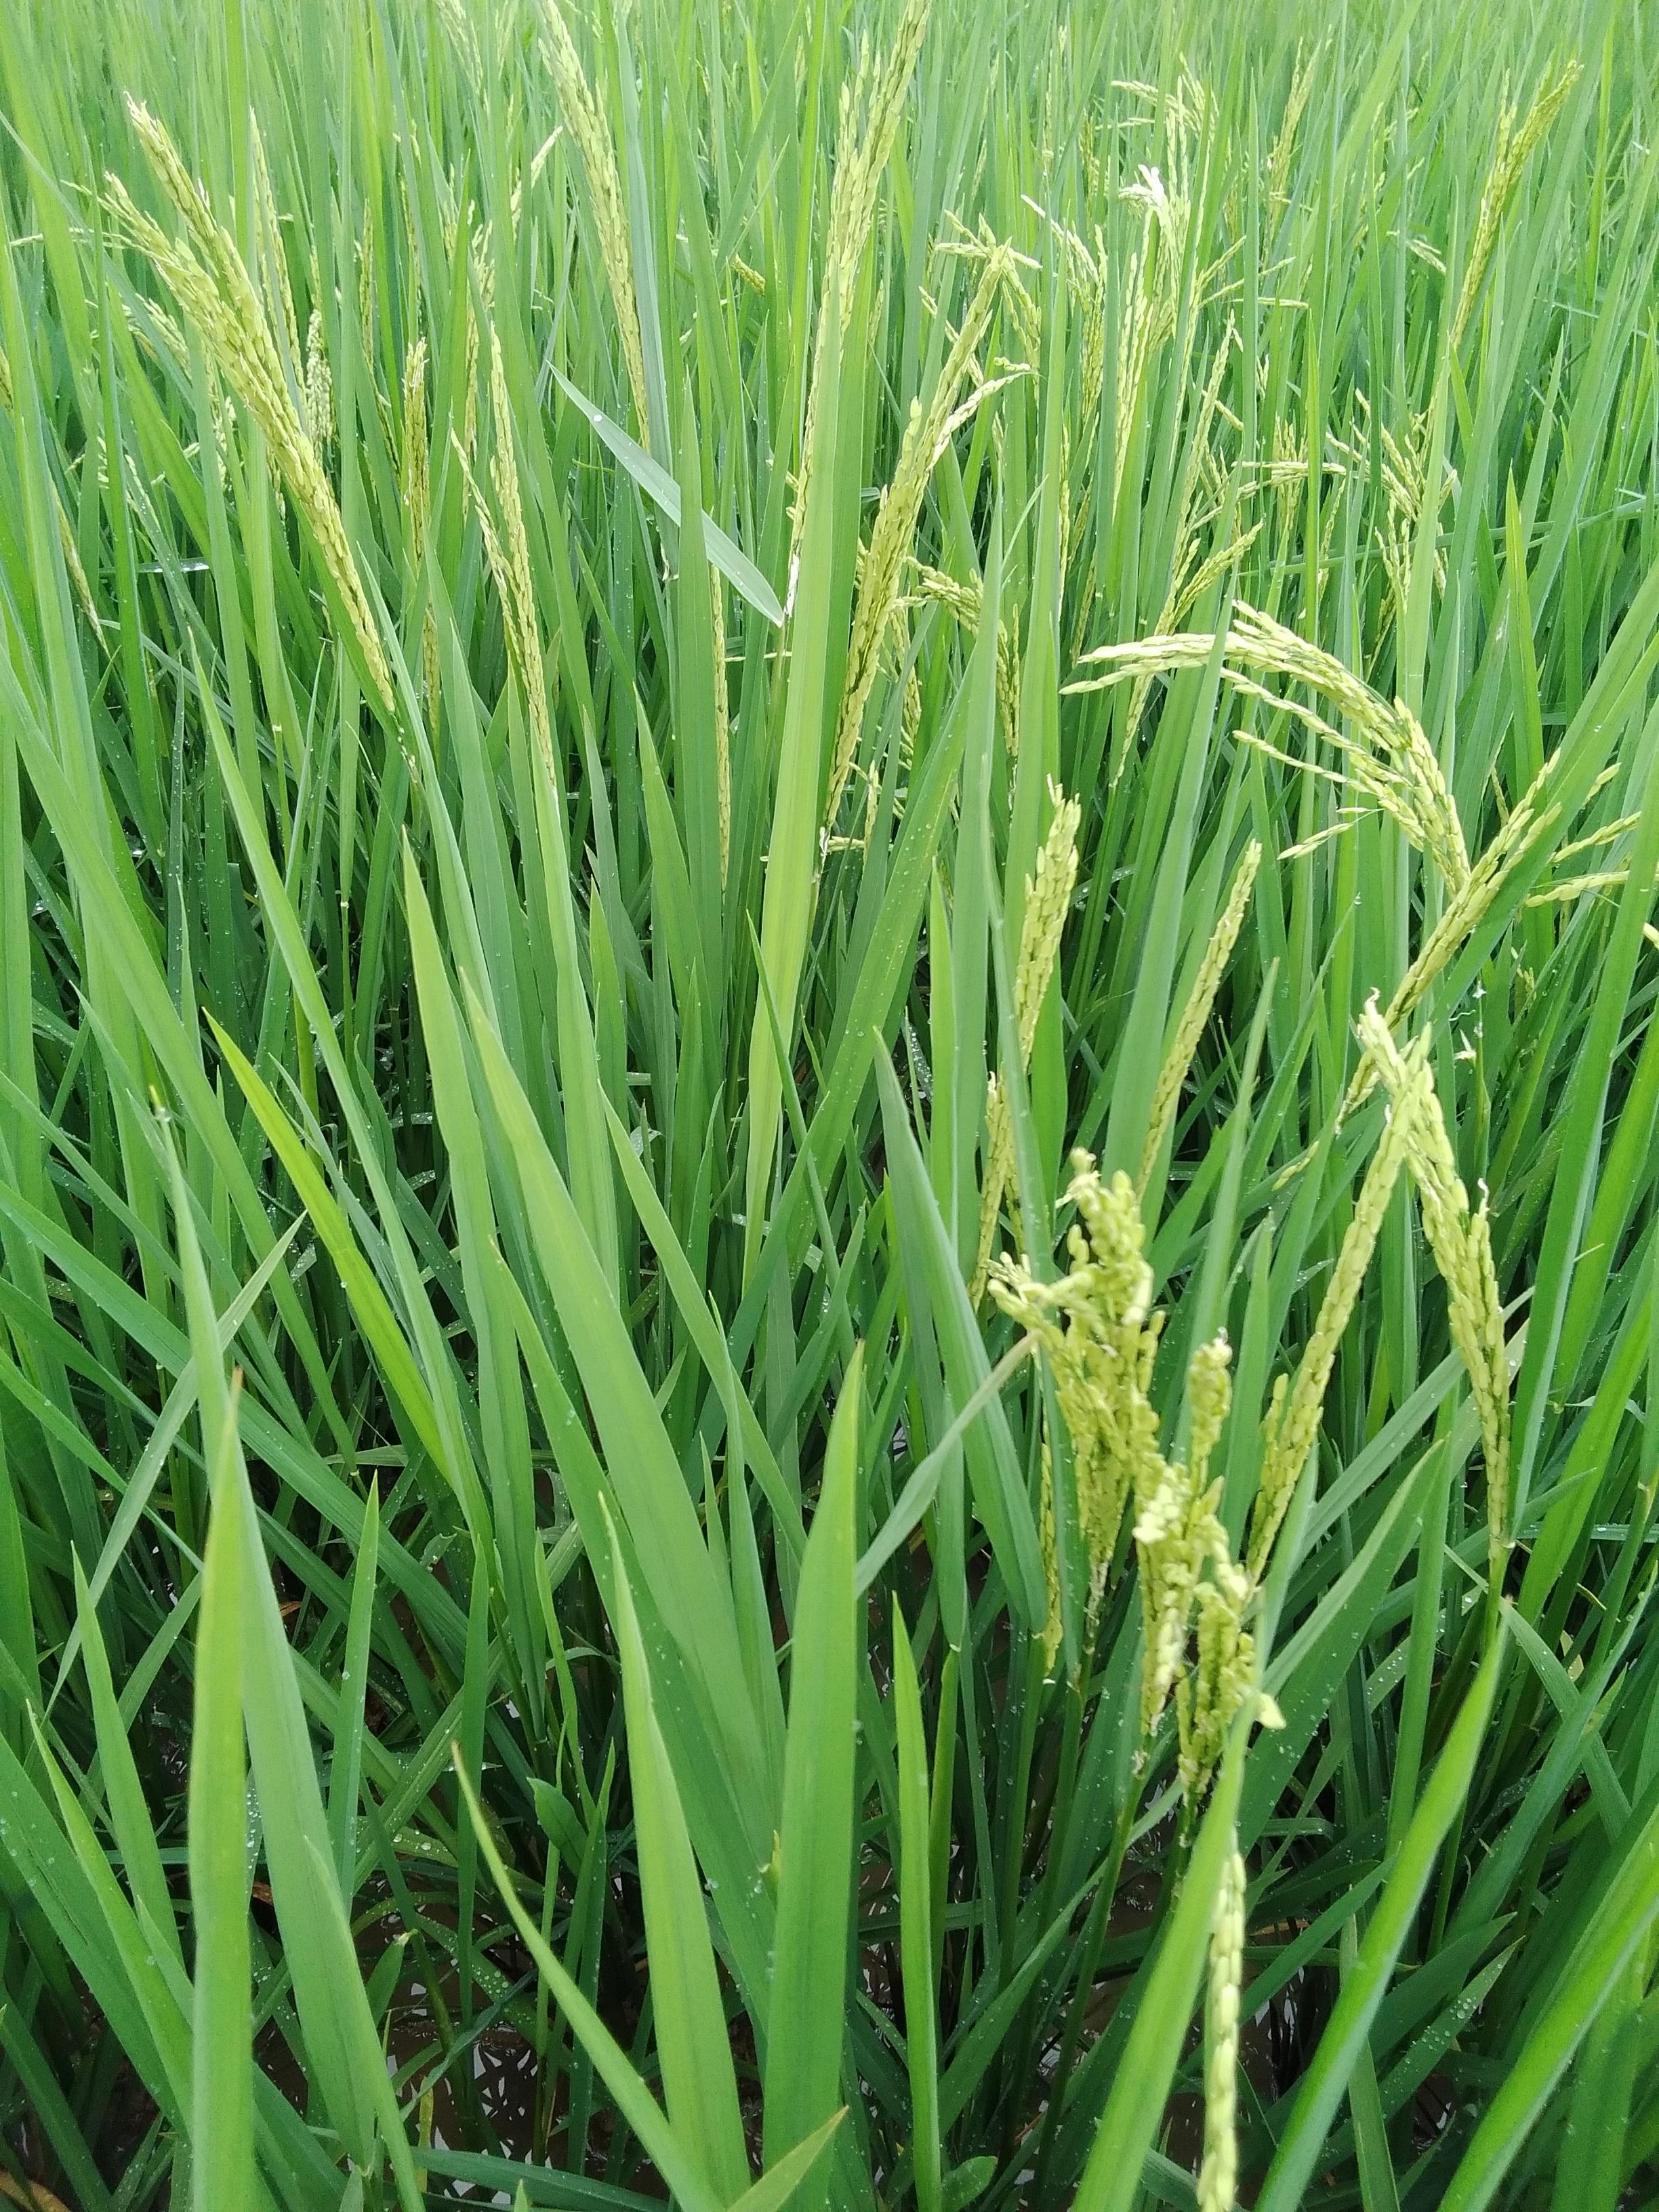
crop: rice
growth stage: flowering
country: Nigeria
